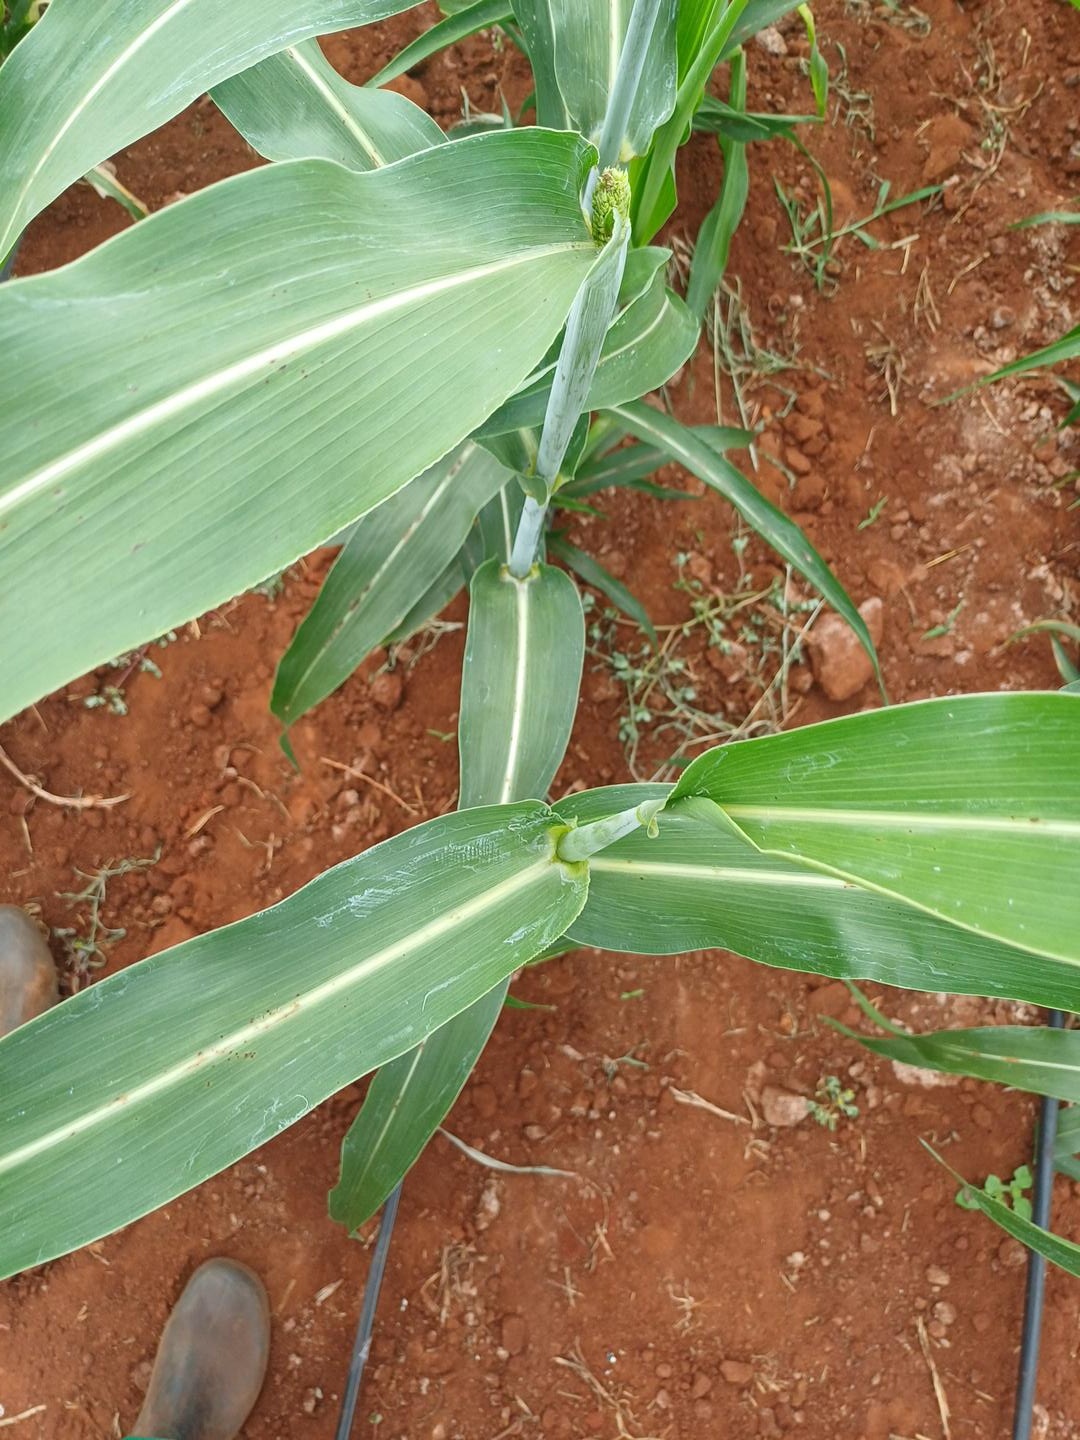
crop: sorghum
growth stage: heading tuber
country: Kenya
